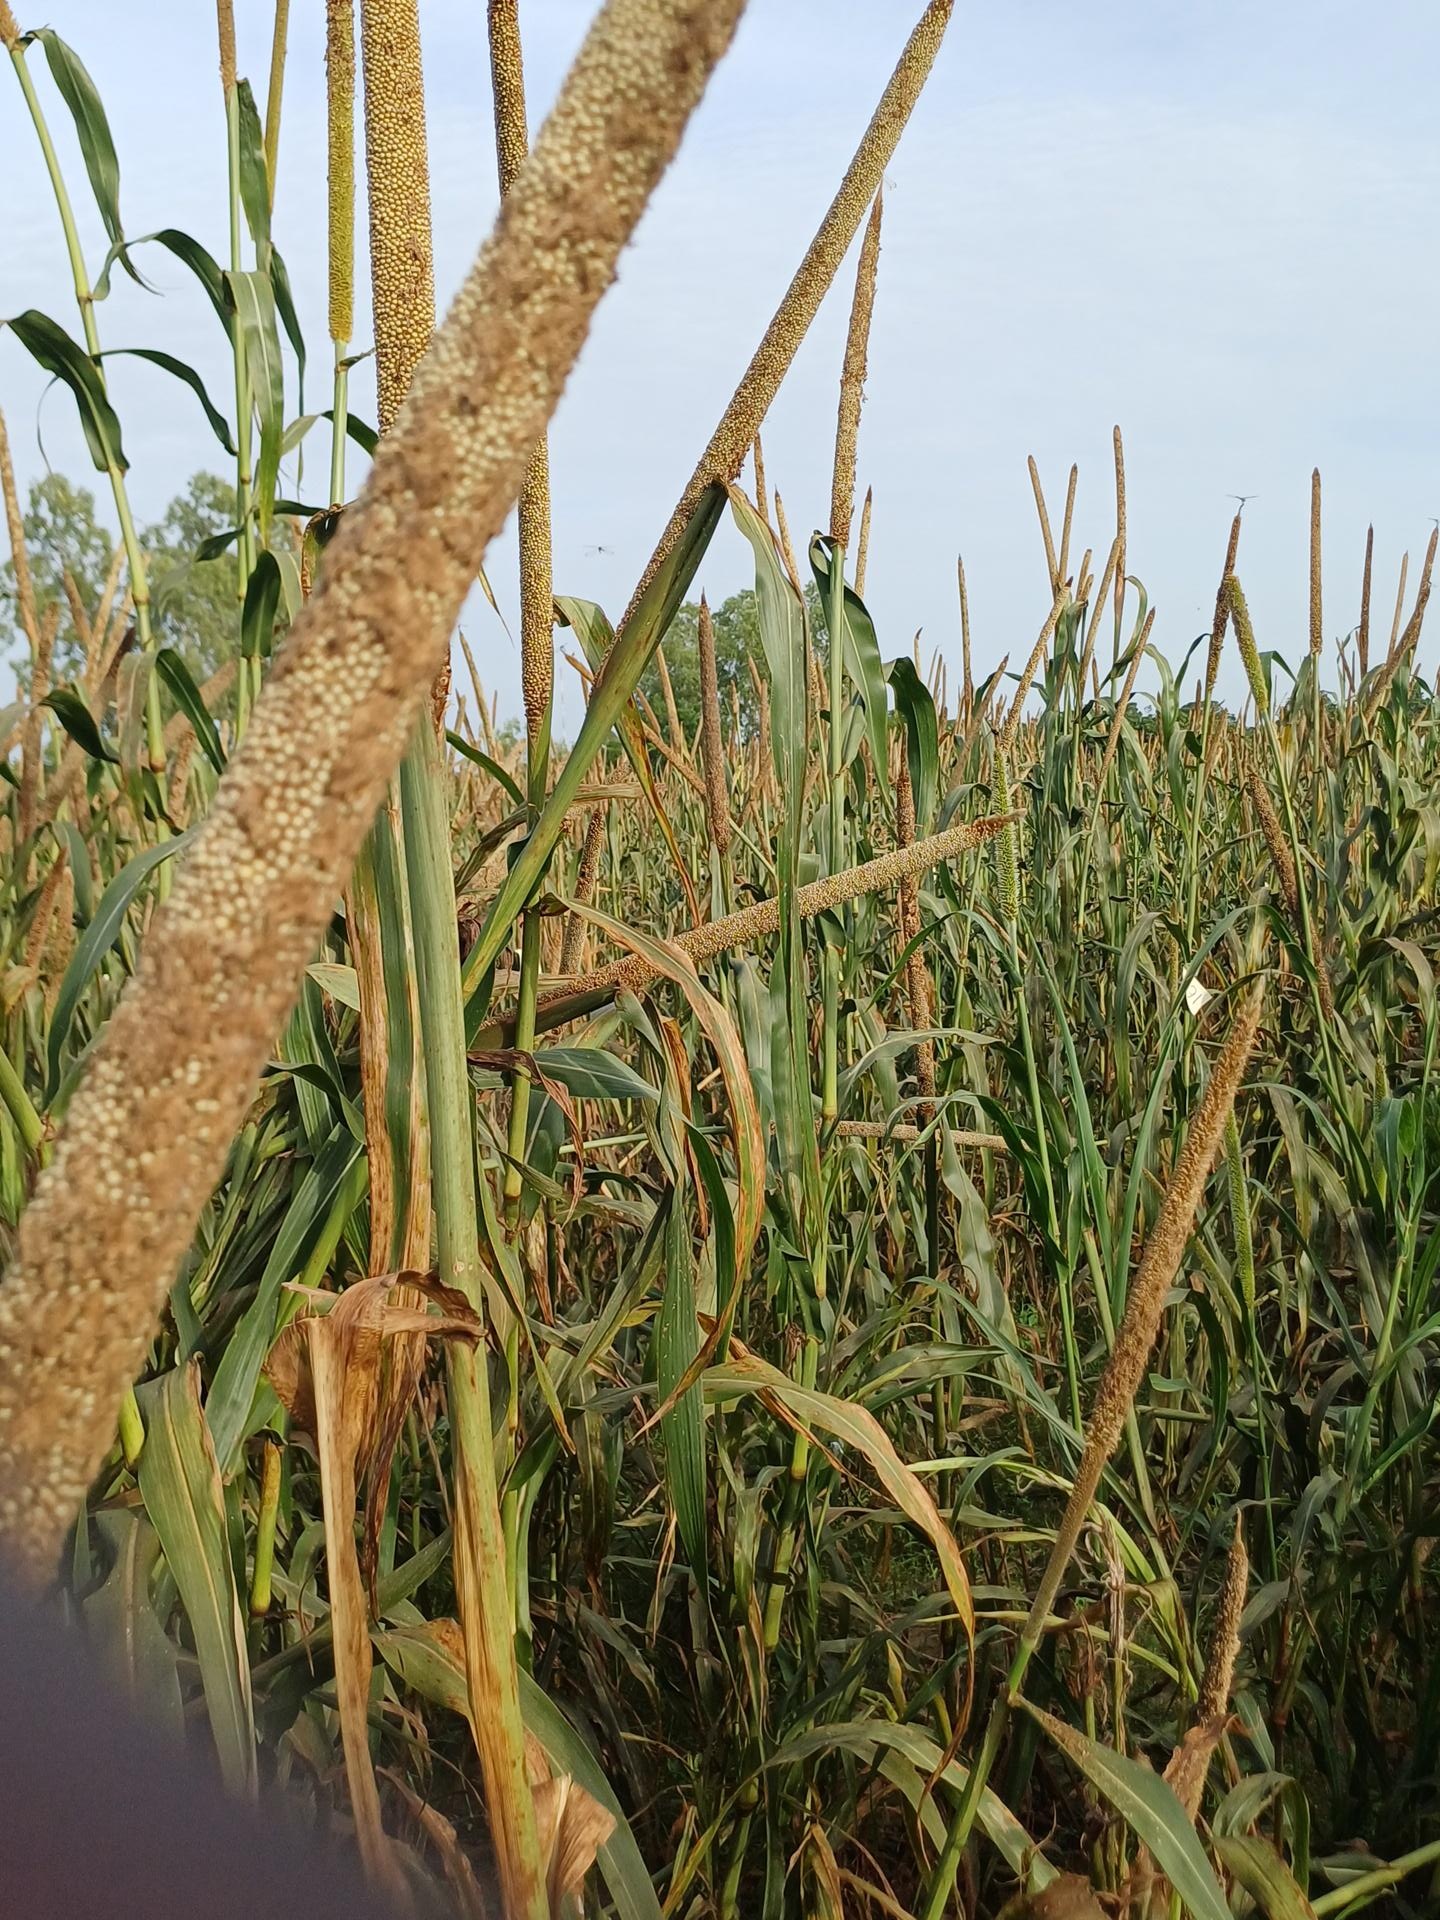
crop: pearl millet
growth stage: filling grain
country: Senegal
